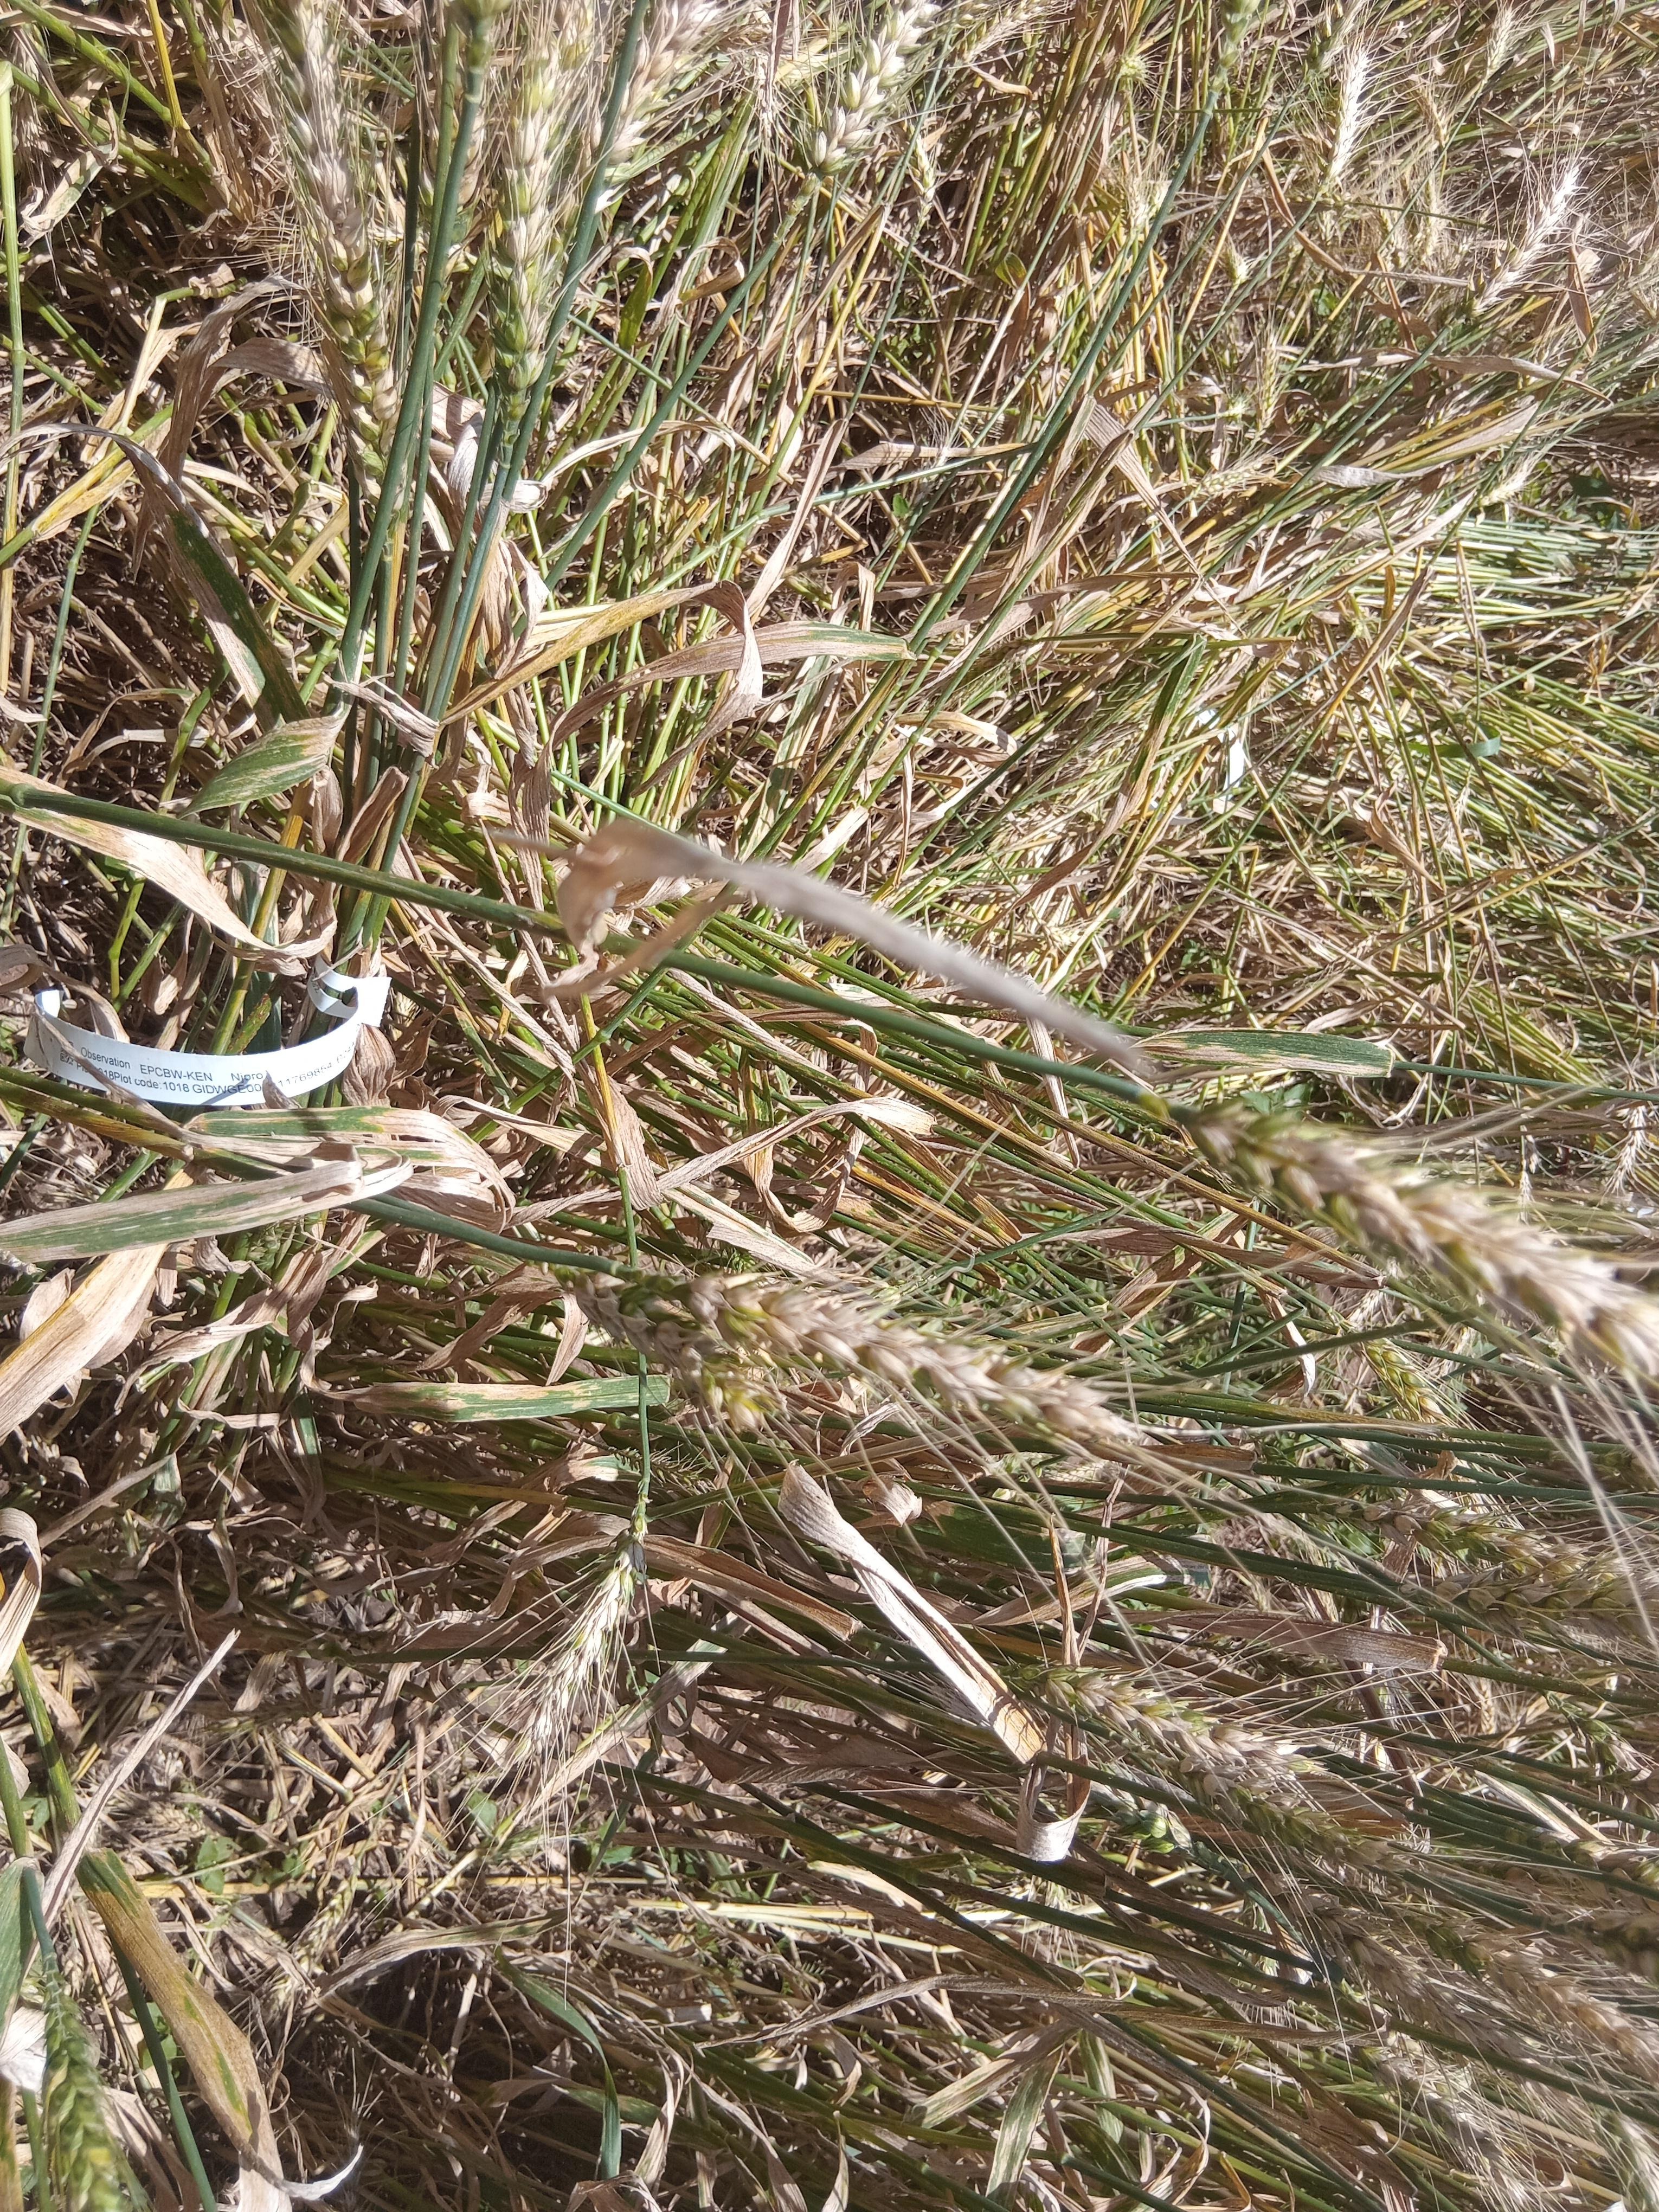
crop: wheat
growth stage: maturity
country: Kenya
